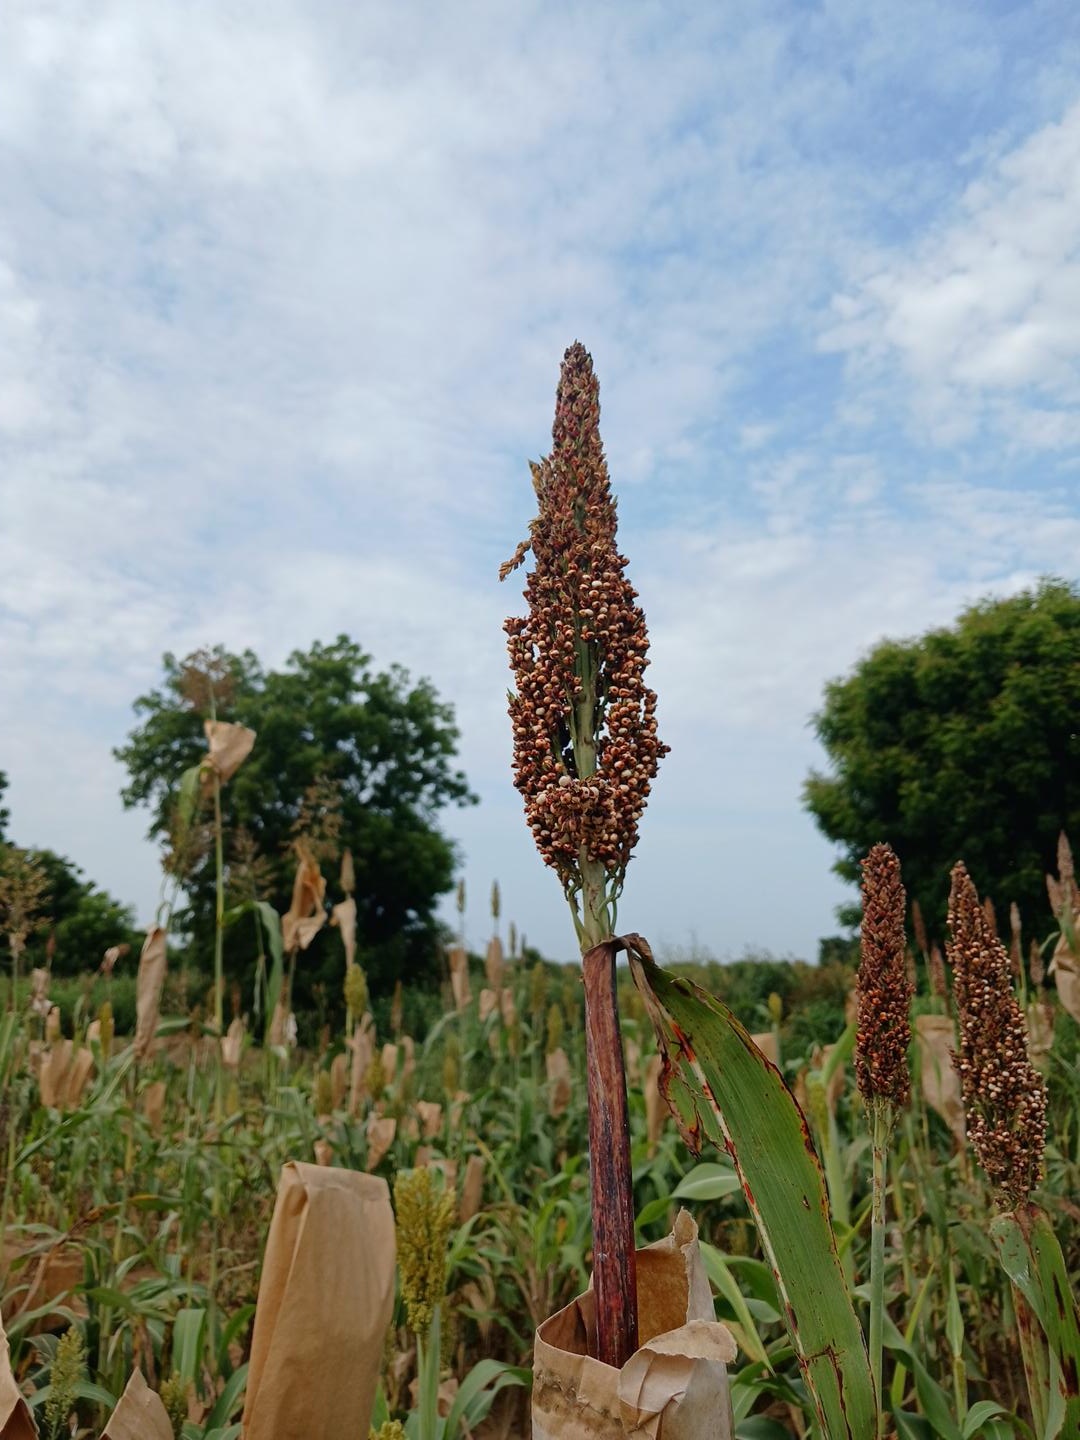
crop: sorghum
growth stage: filling grain
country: Senegal
